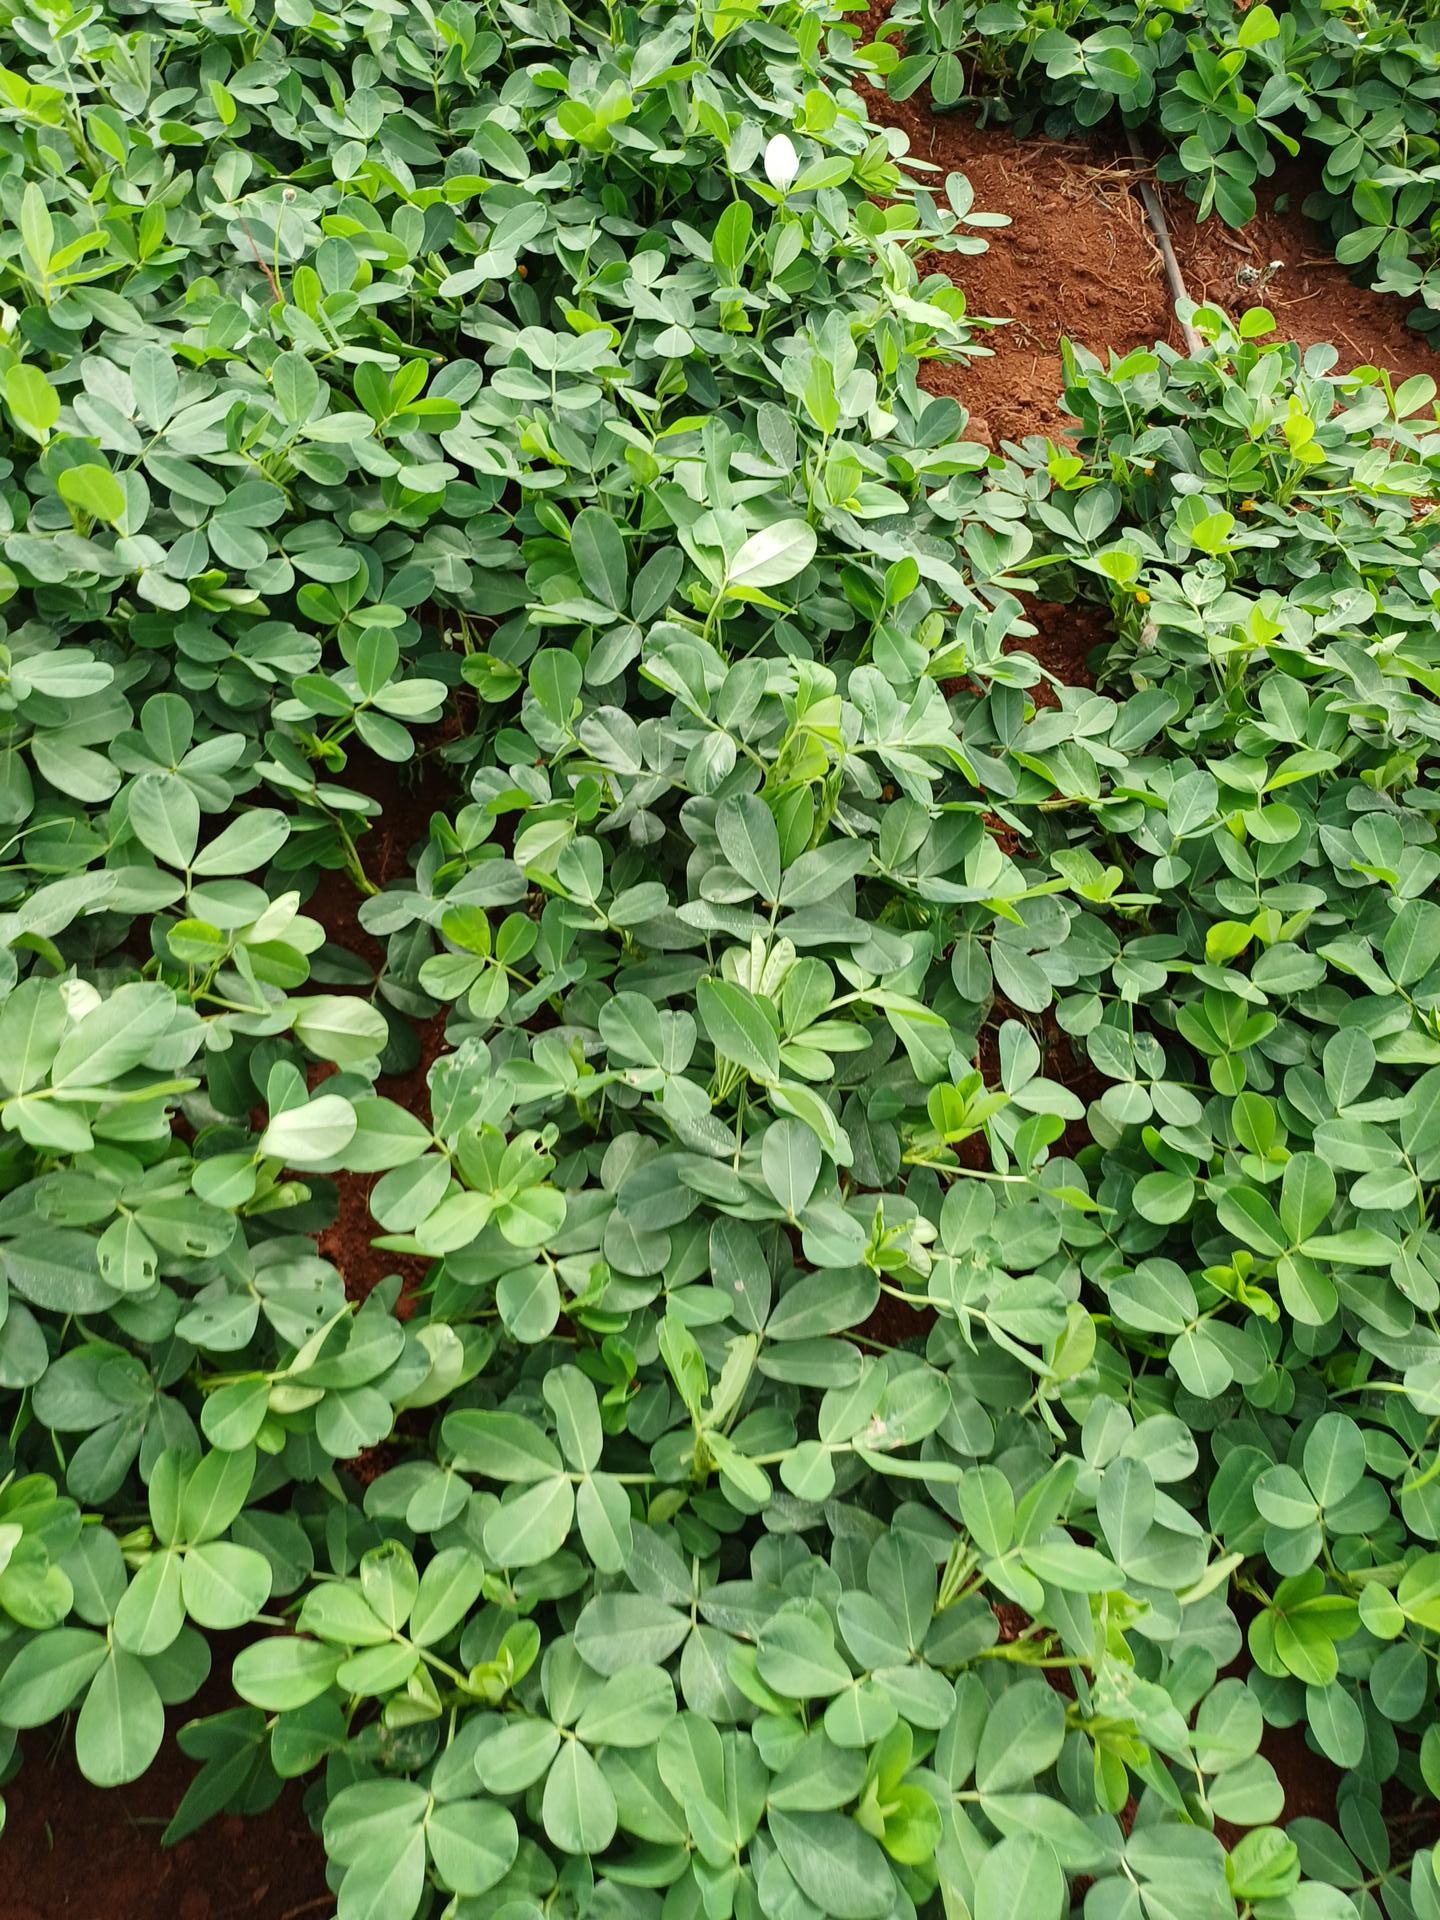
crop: groundnut
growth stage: flowering
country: Kenya
